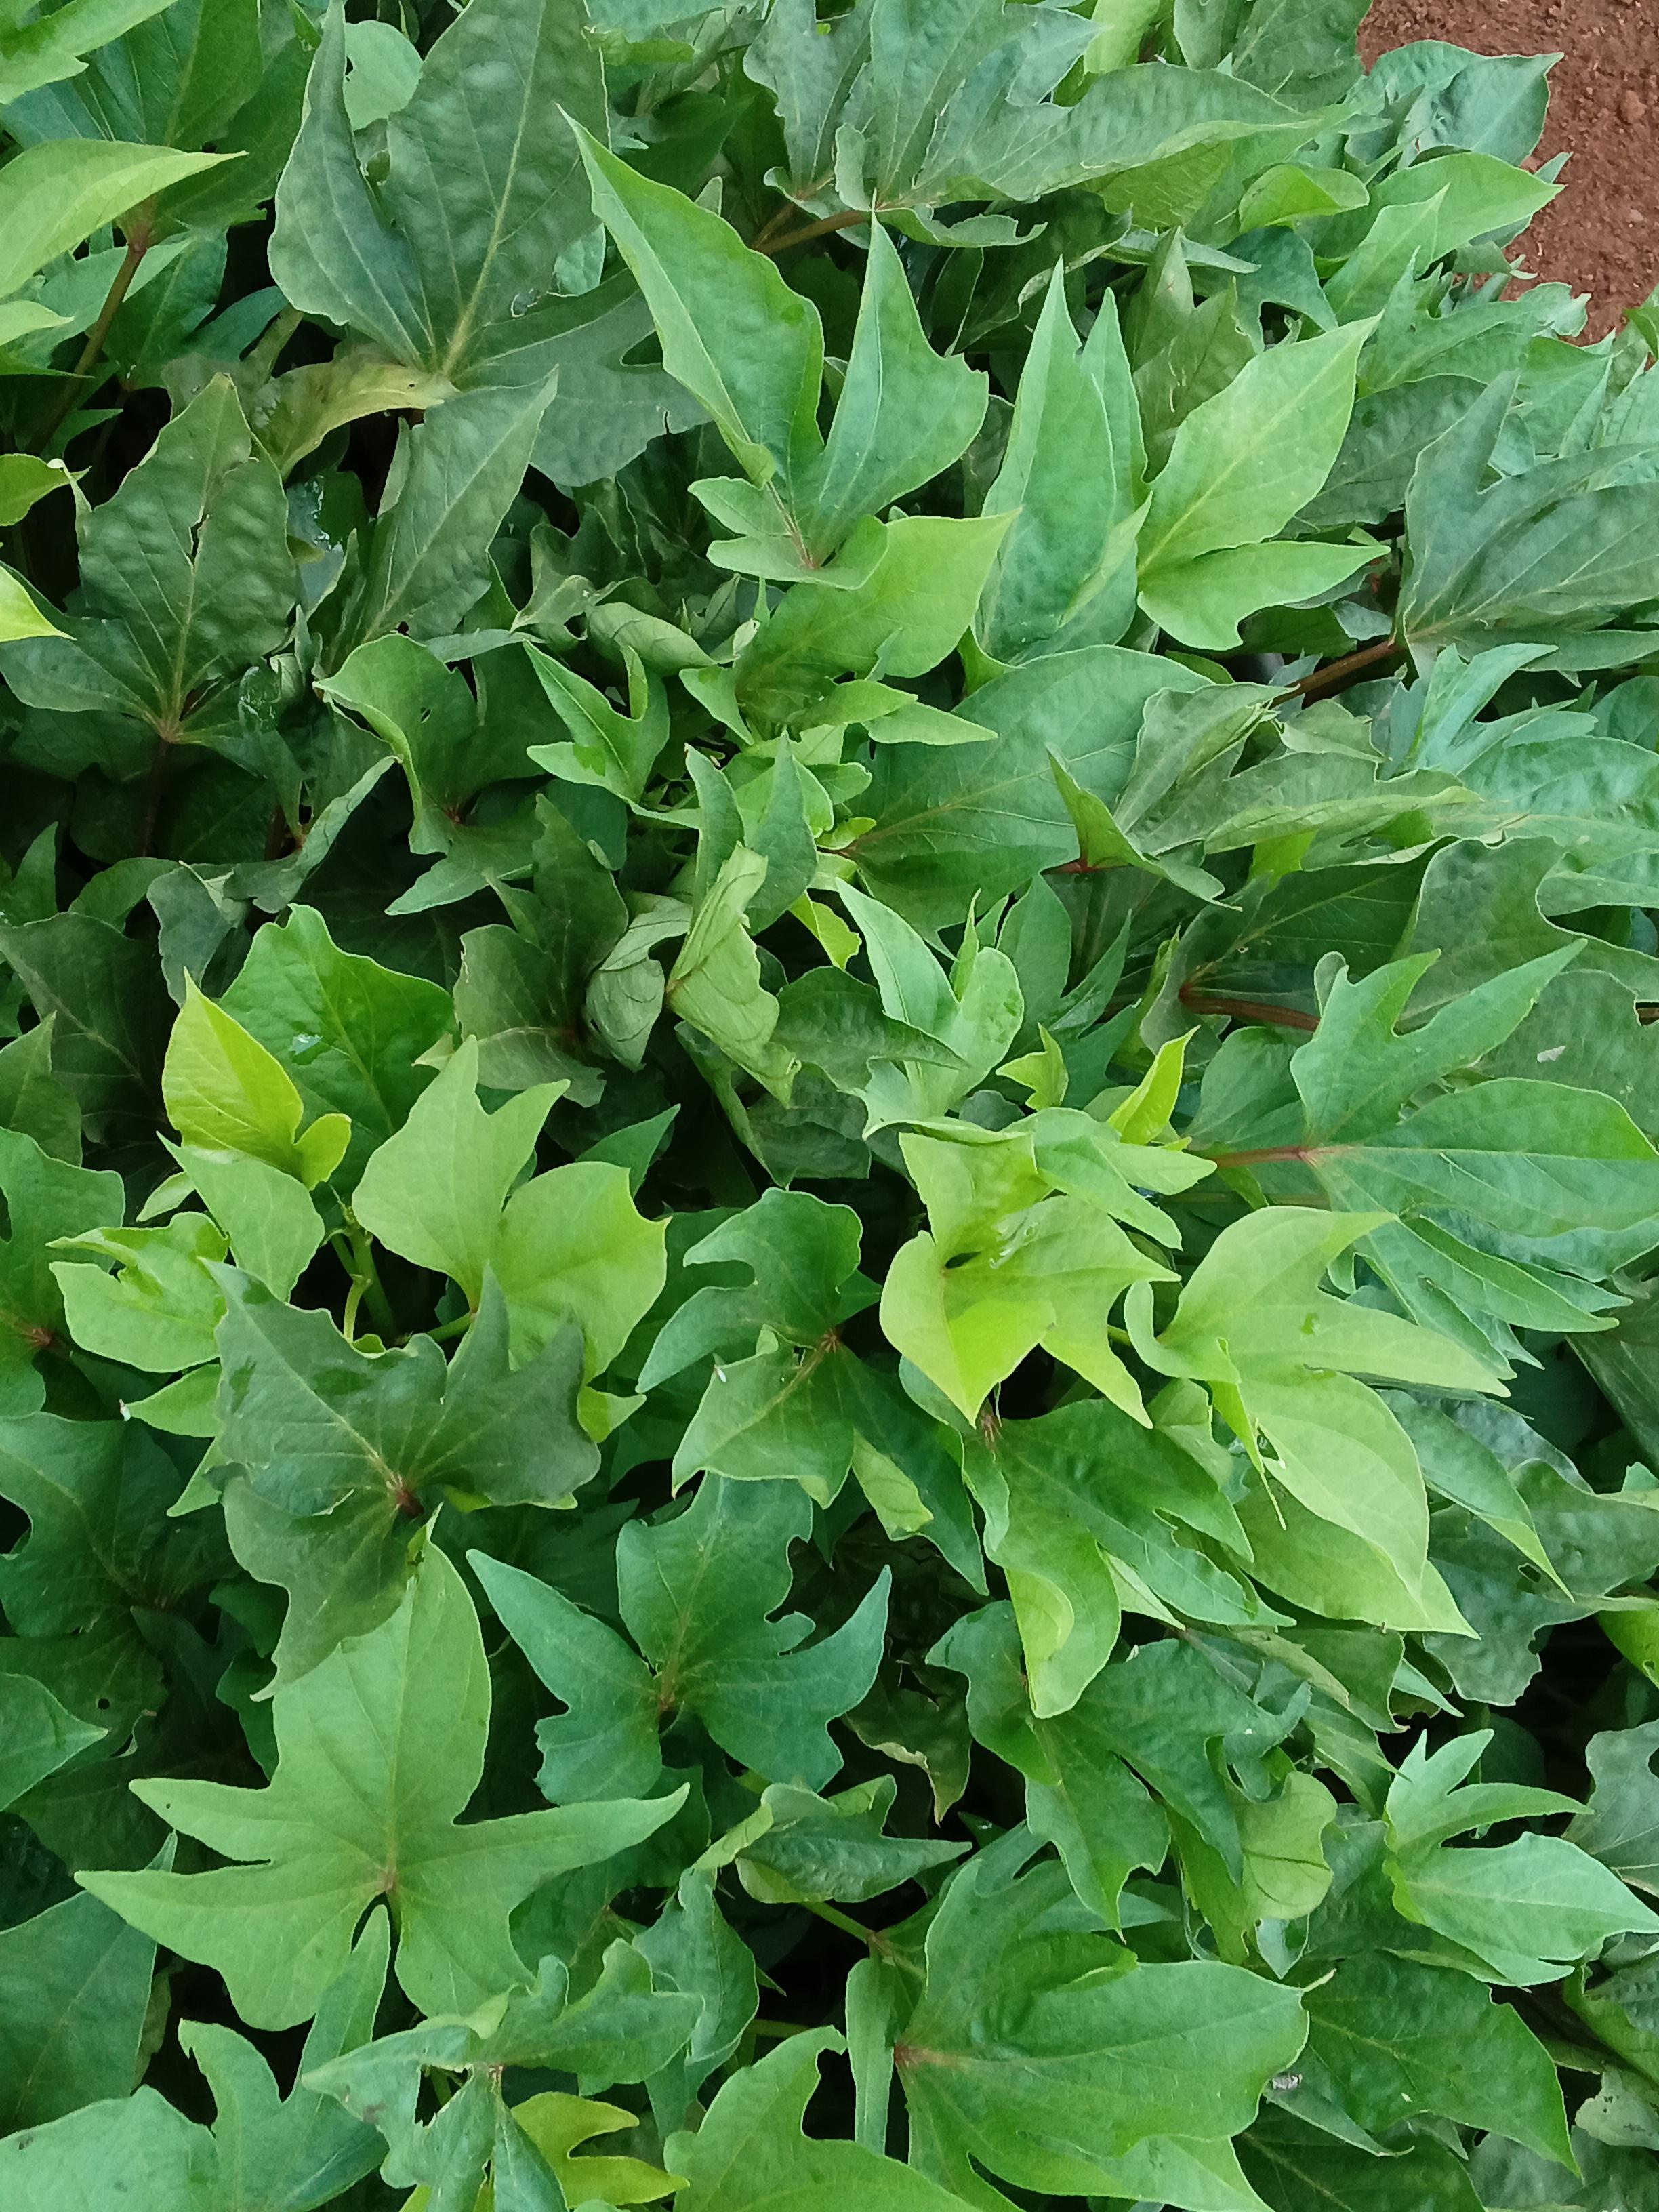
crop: sweet potato
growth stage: vegetative
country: Kenya
